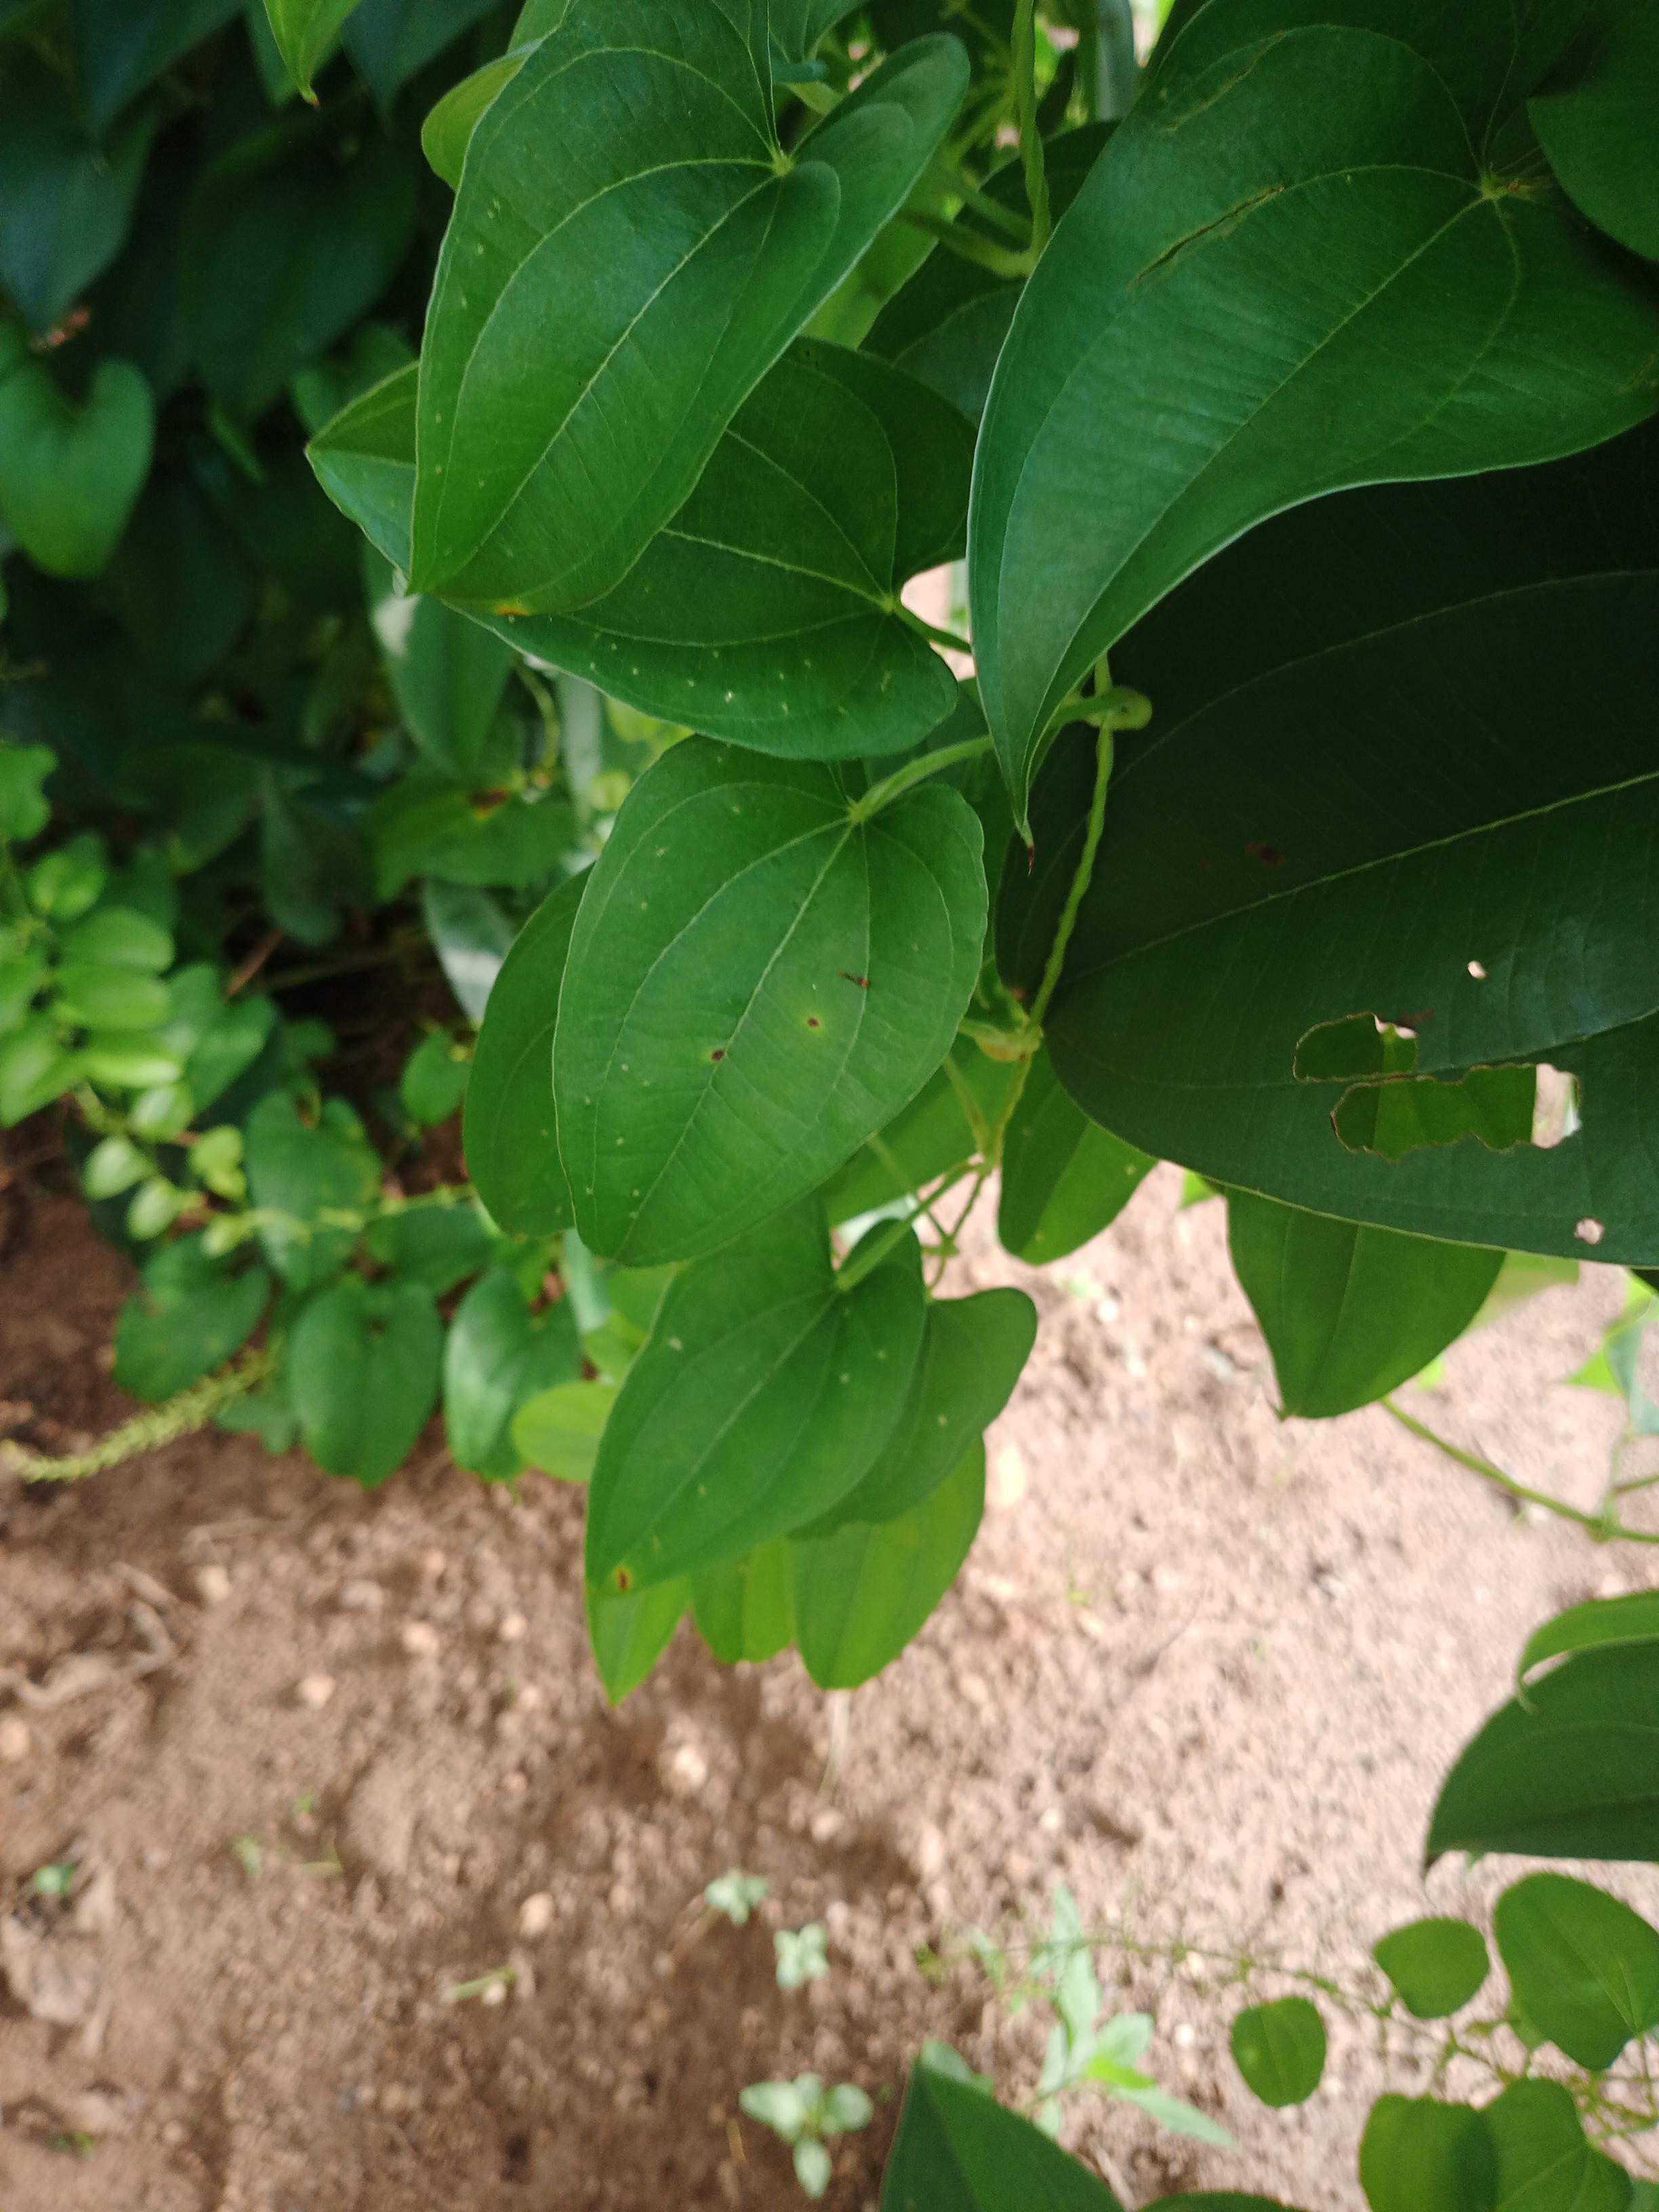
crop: yam
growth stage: vegetative
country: Nigeria
